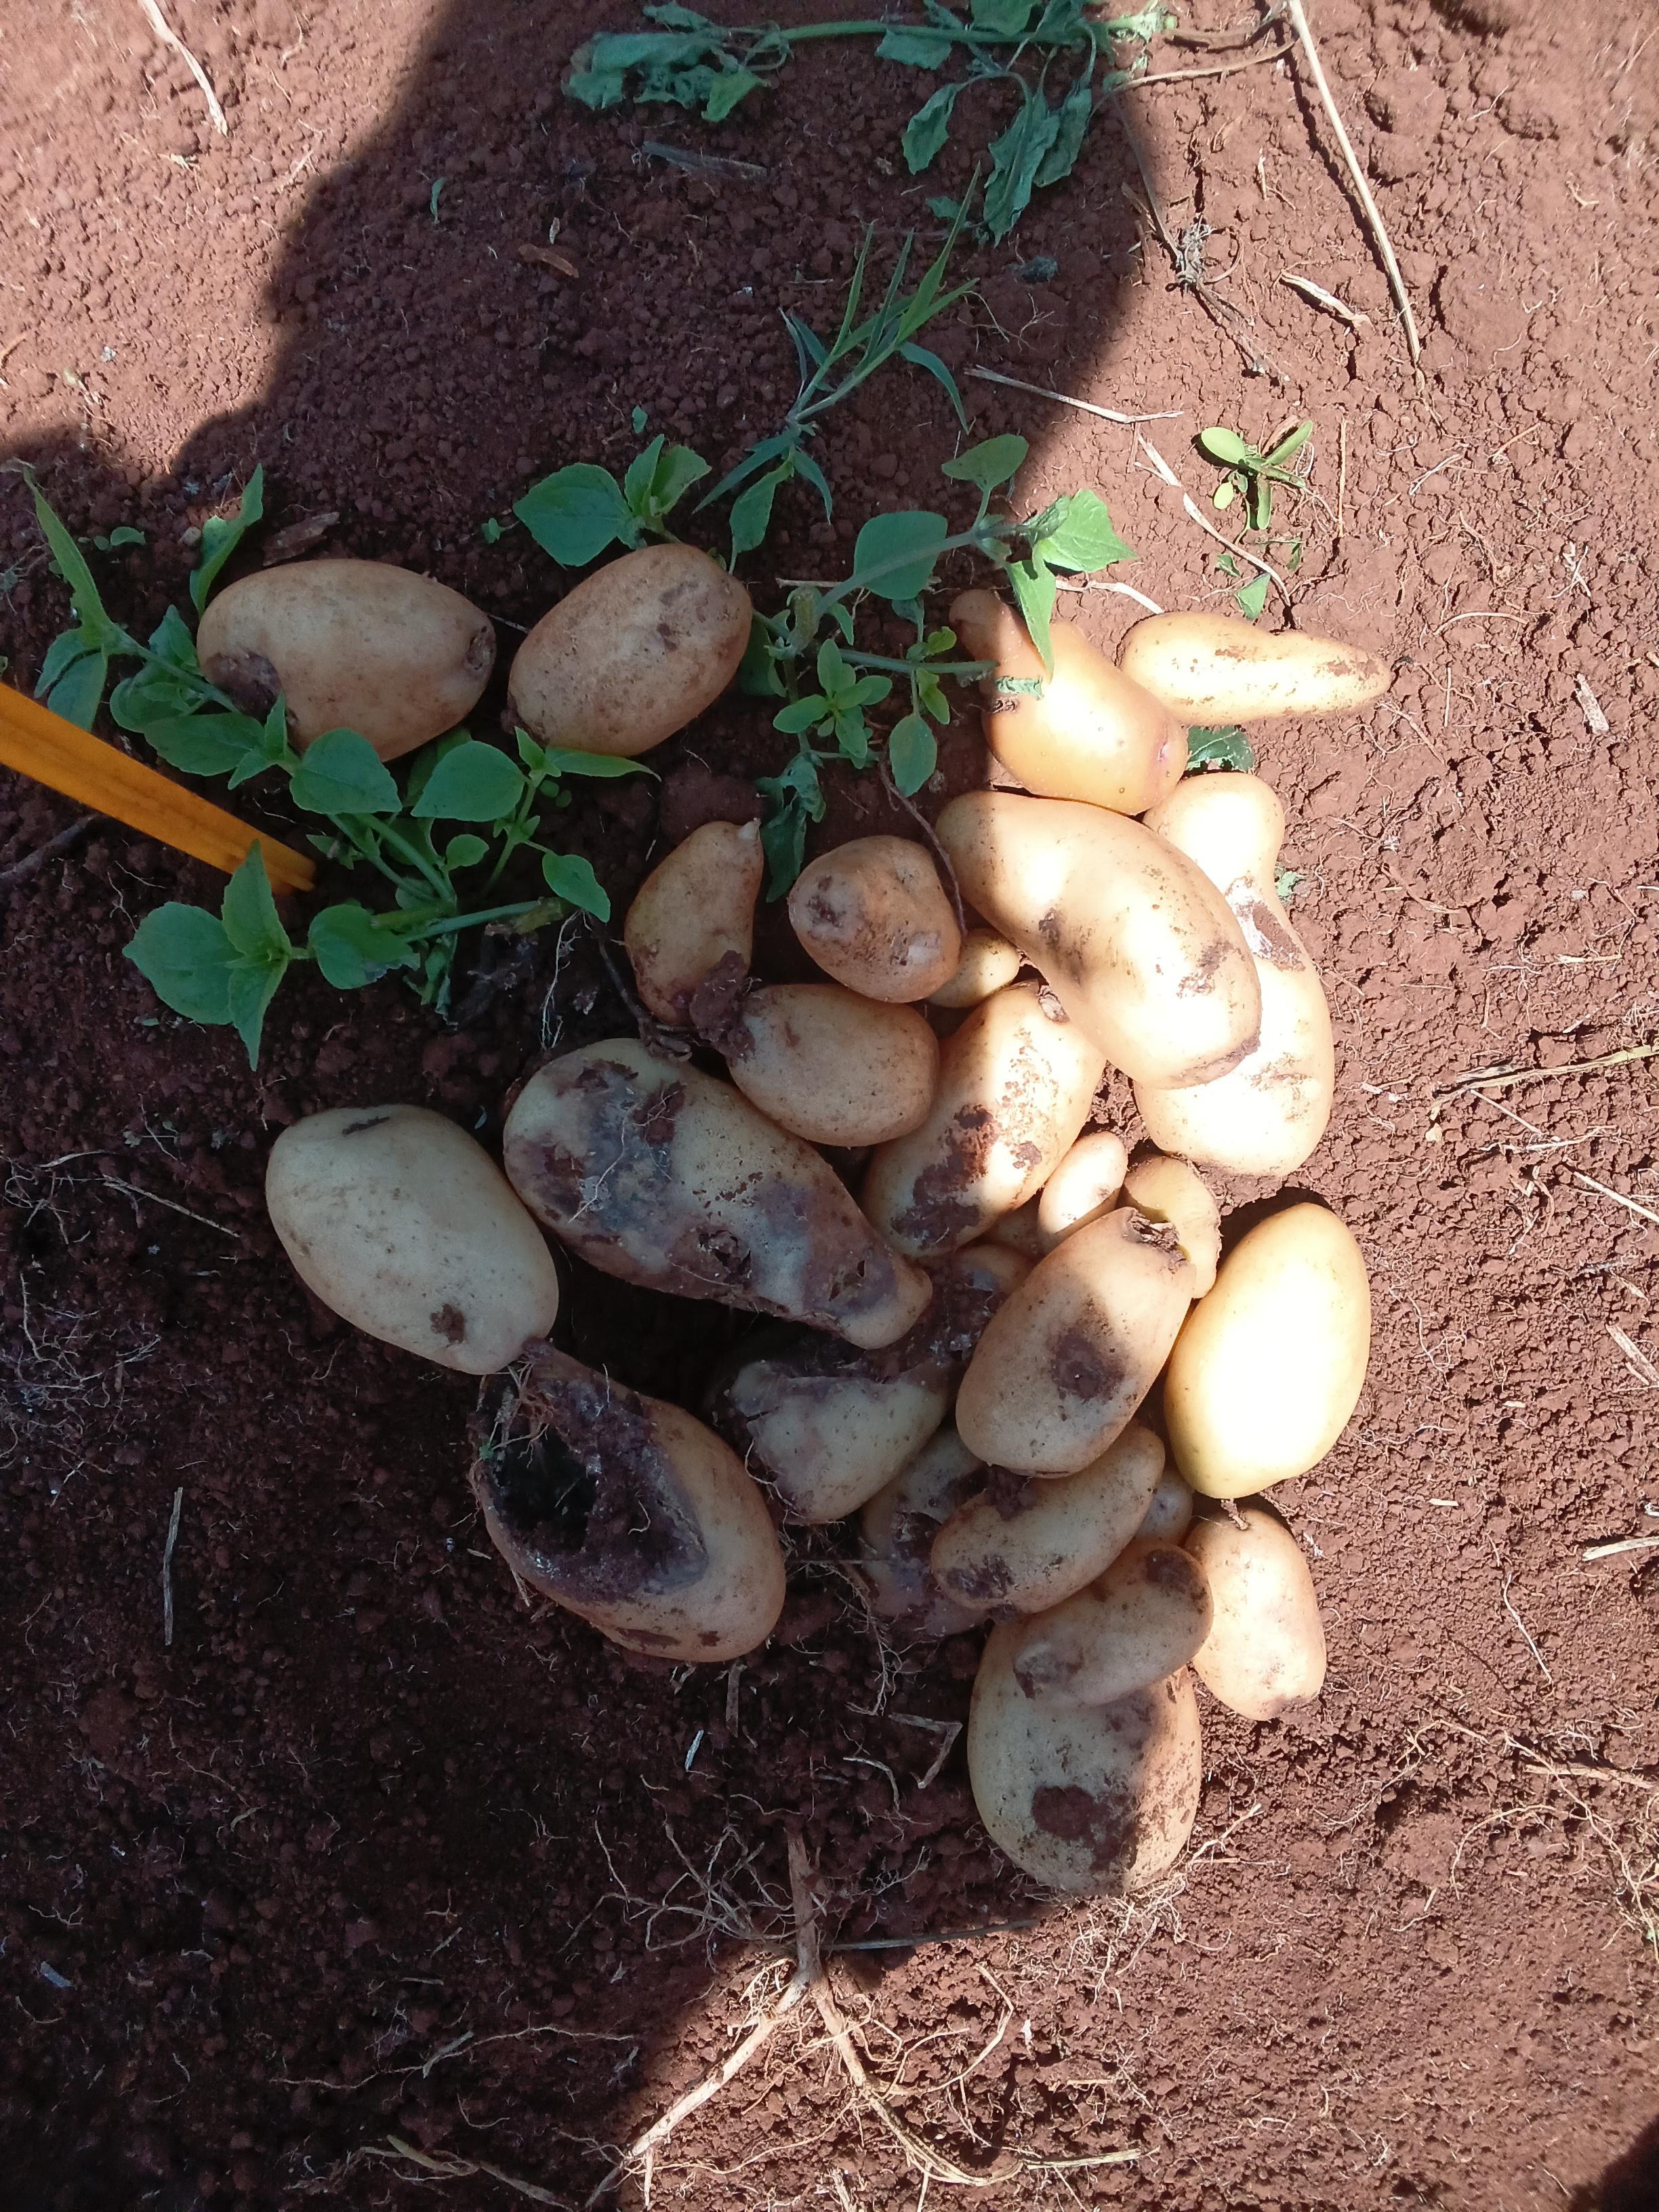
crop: potato
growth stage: harvest
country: Kenya
